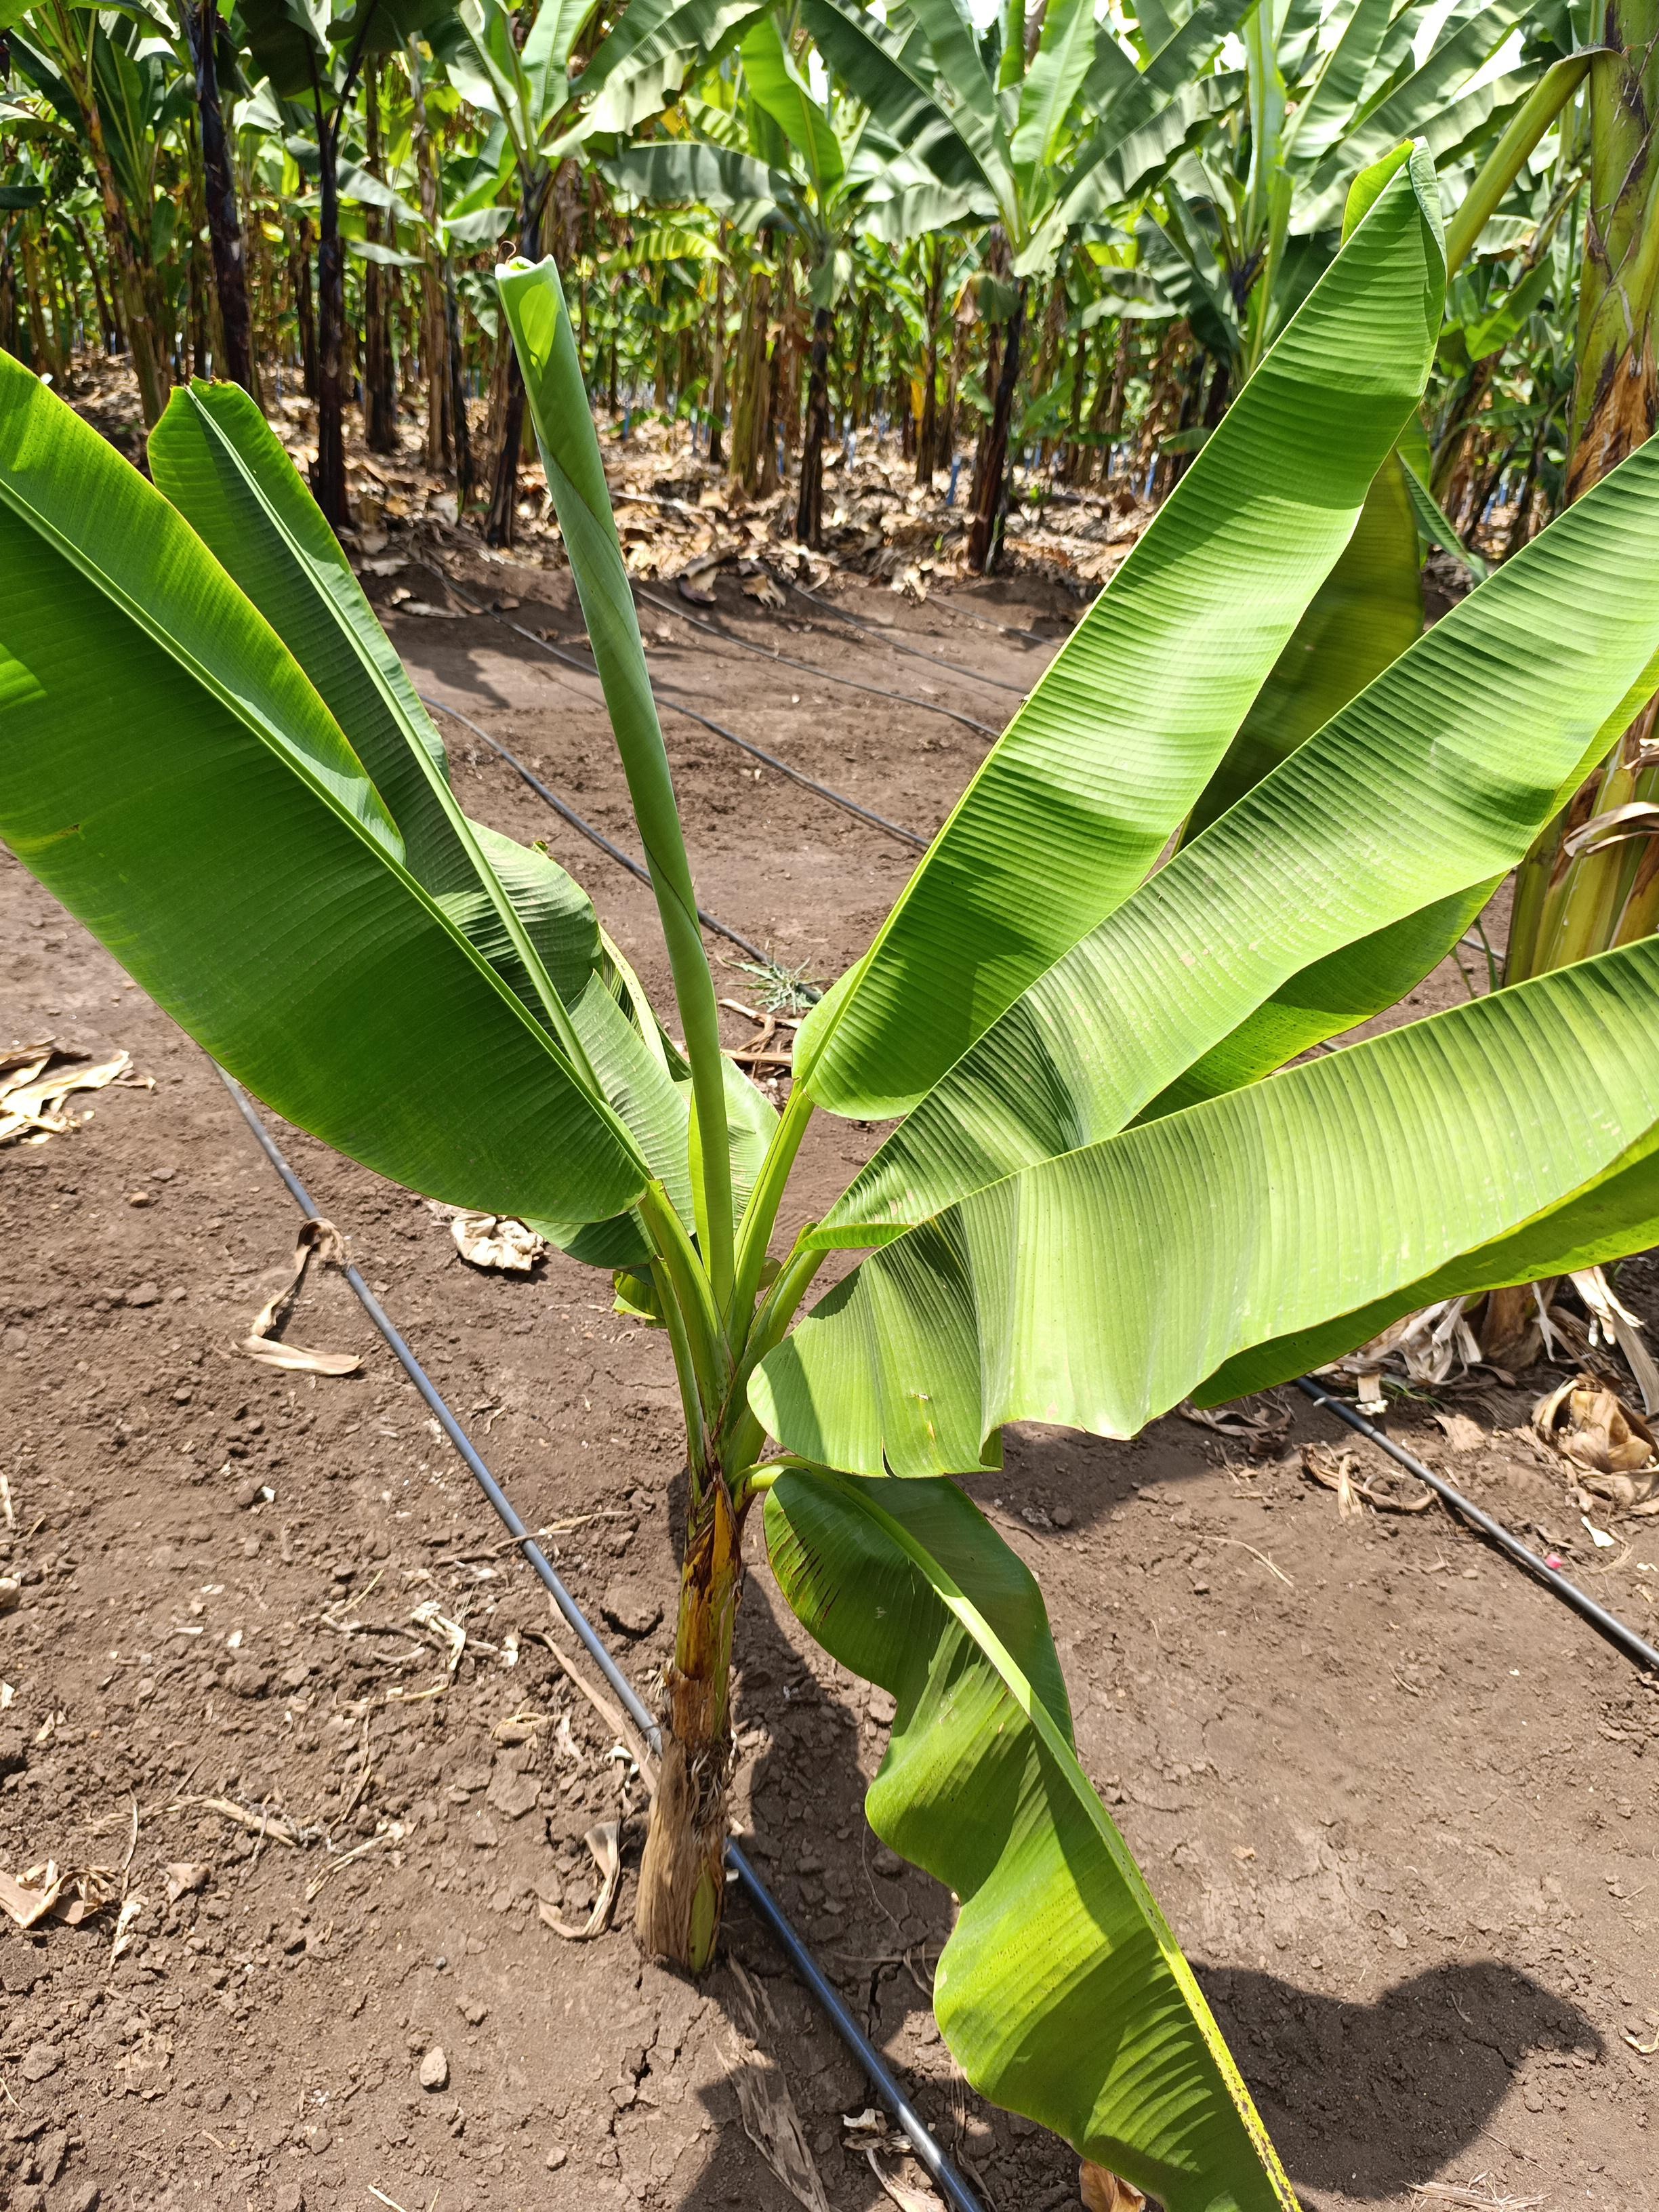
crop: banana
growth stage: development fruit
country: Tanzania
